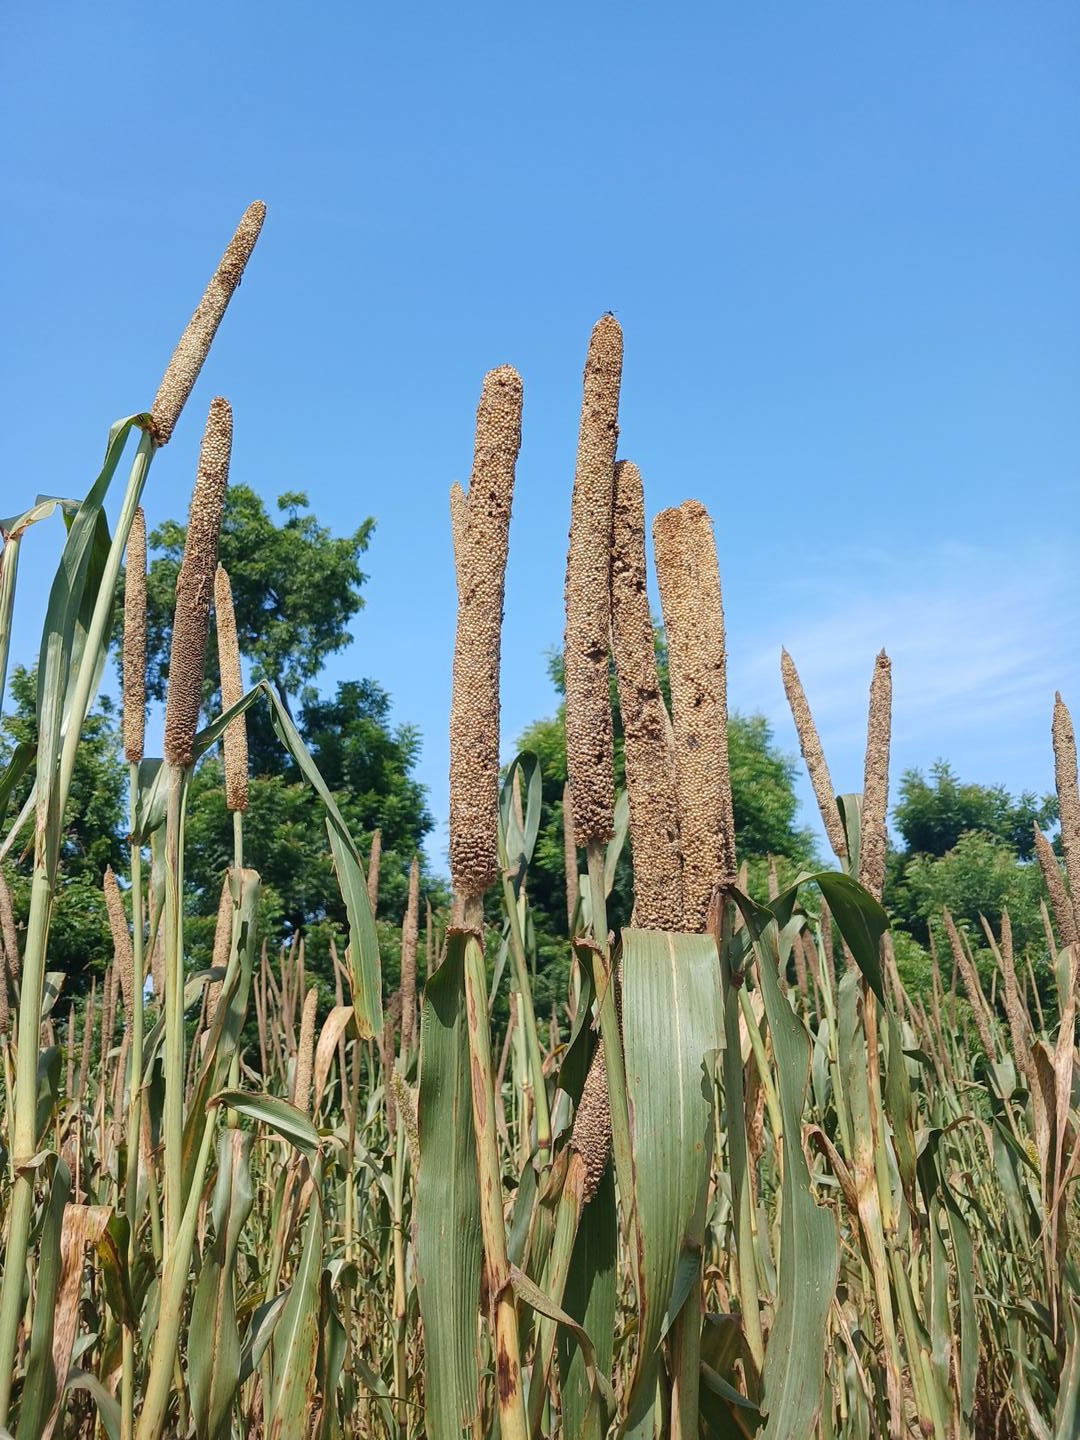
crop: pearl millet
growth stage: maturity
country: Senegal
